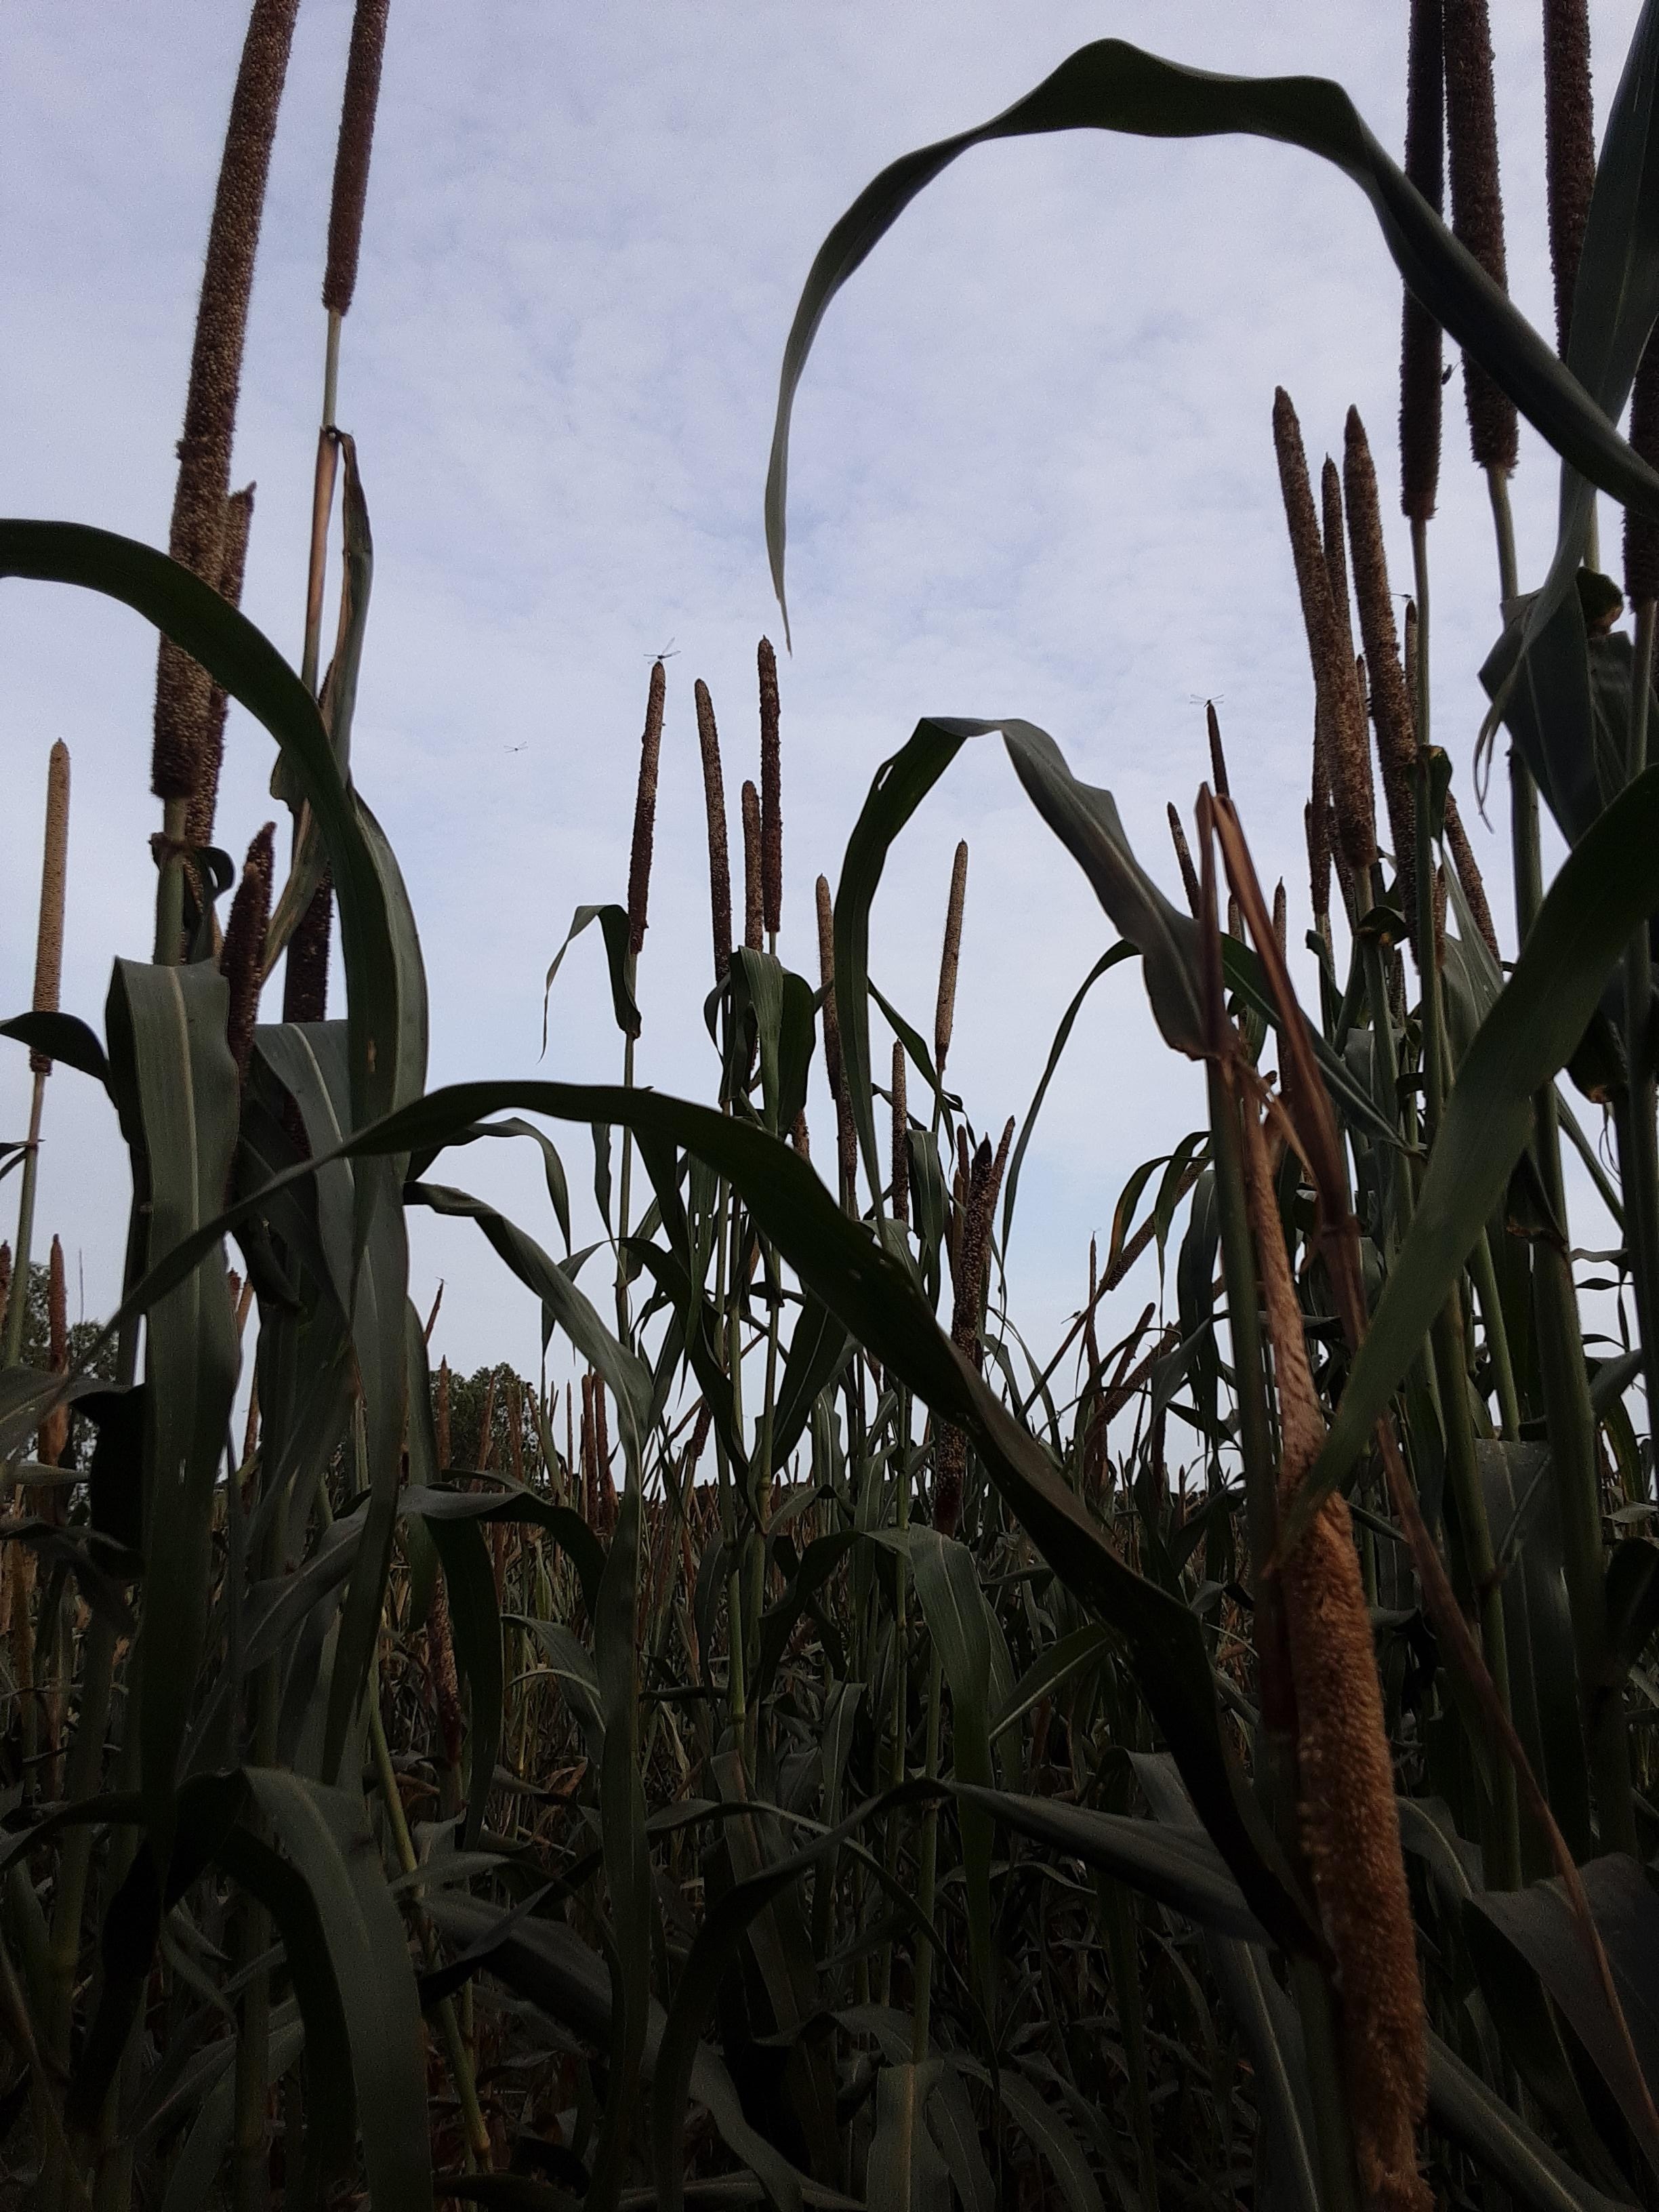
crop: pearl millet
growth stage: filling grain
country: Senegal
